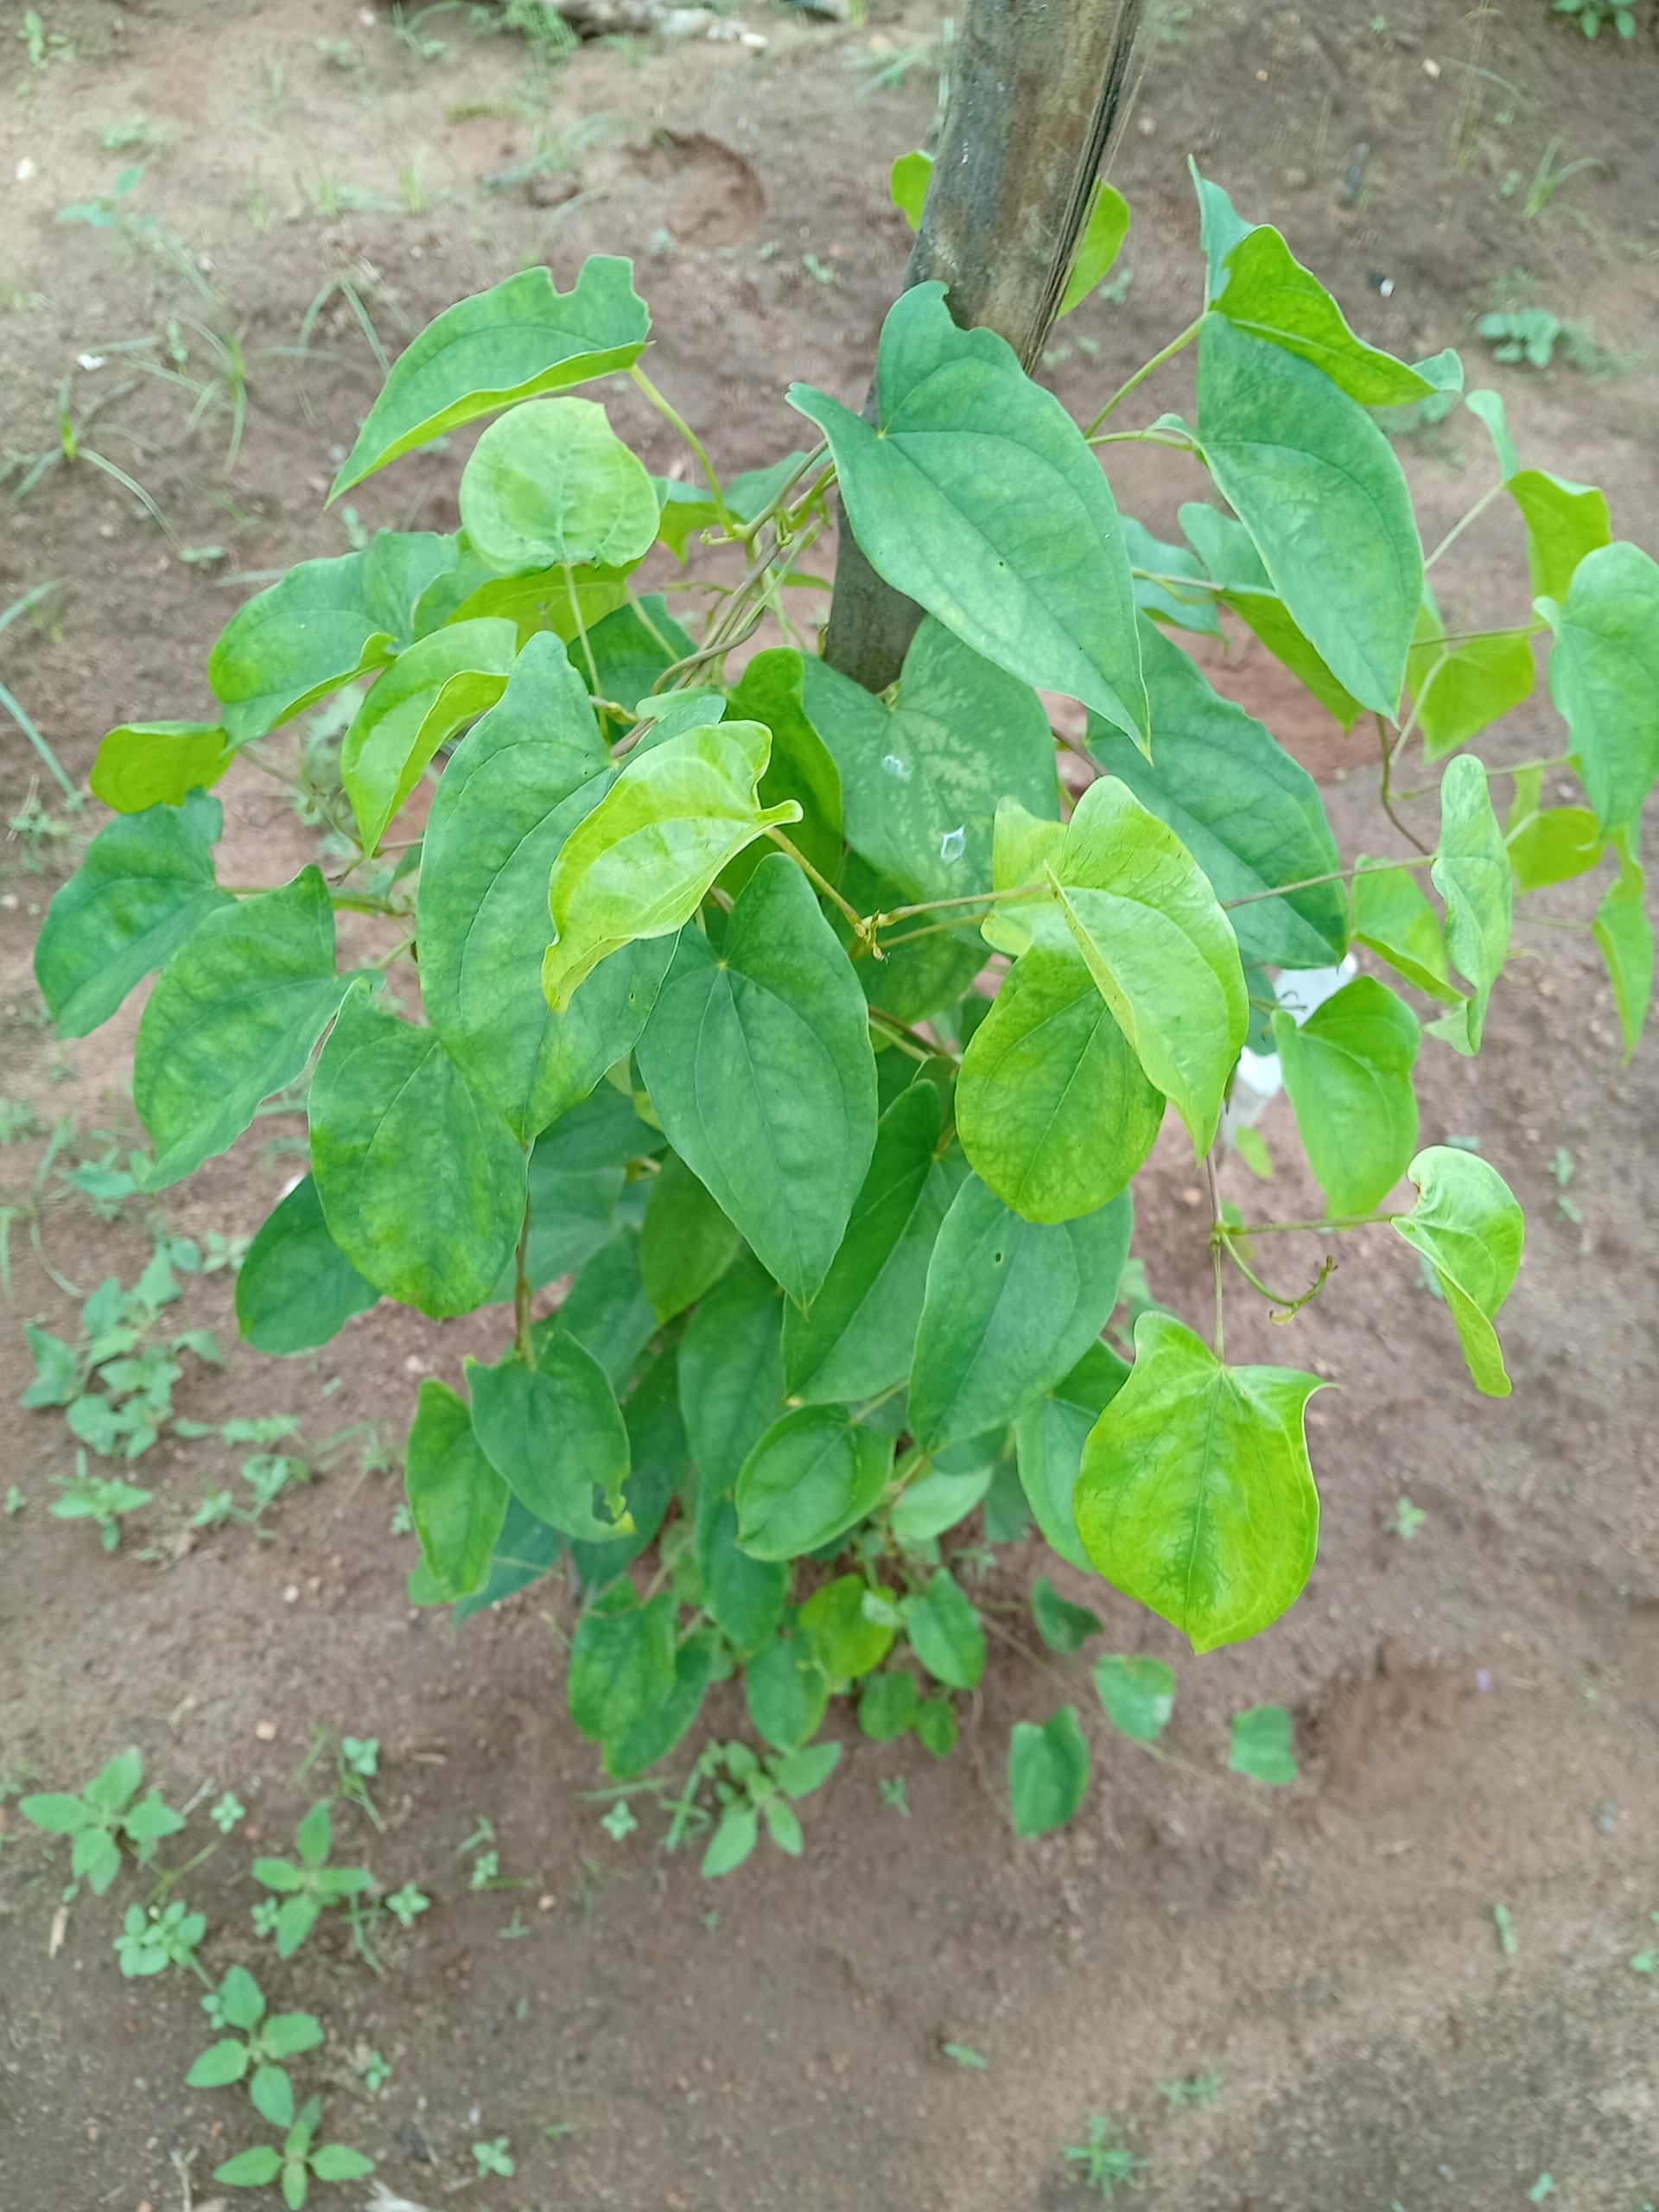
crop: yam
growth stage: vegetative
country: Nigeria
